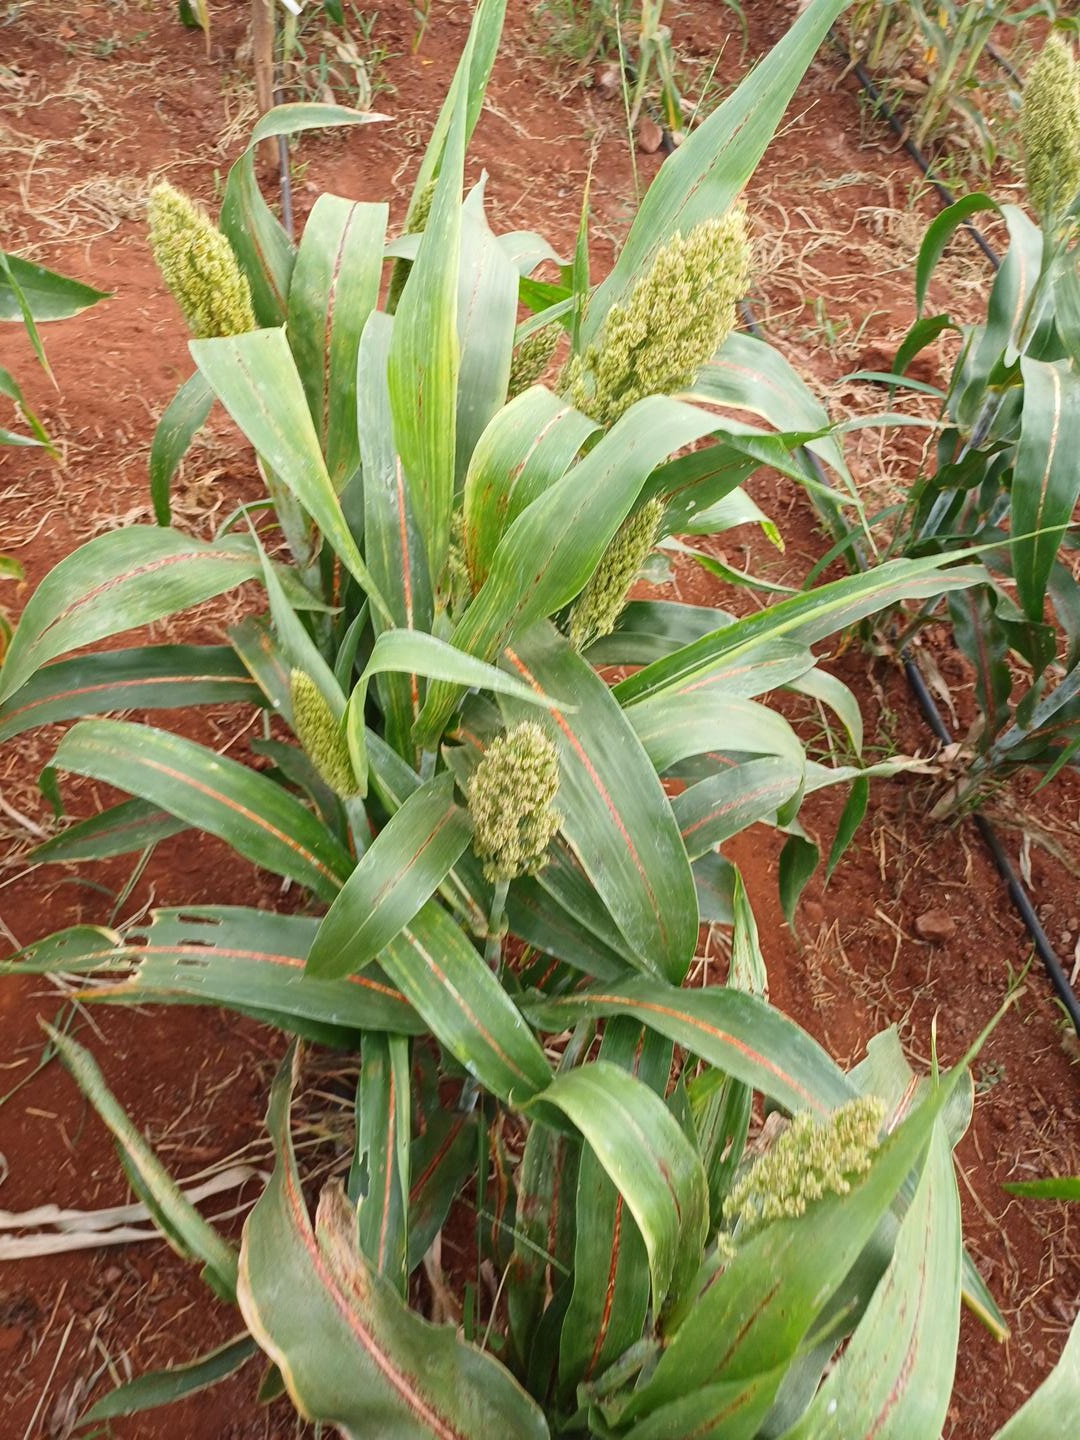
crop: sorghum
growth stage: filling grain
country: Kenya
